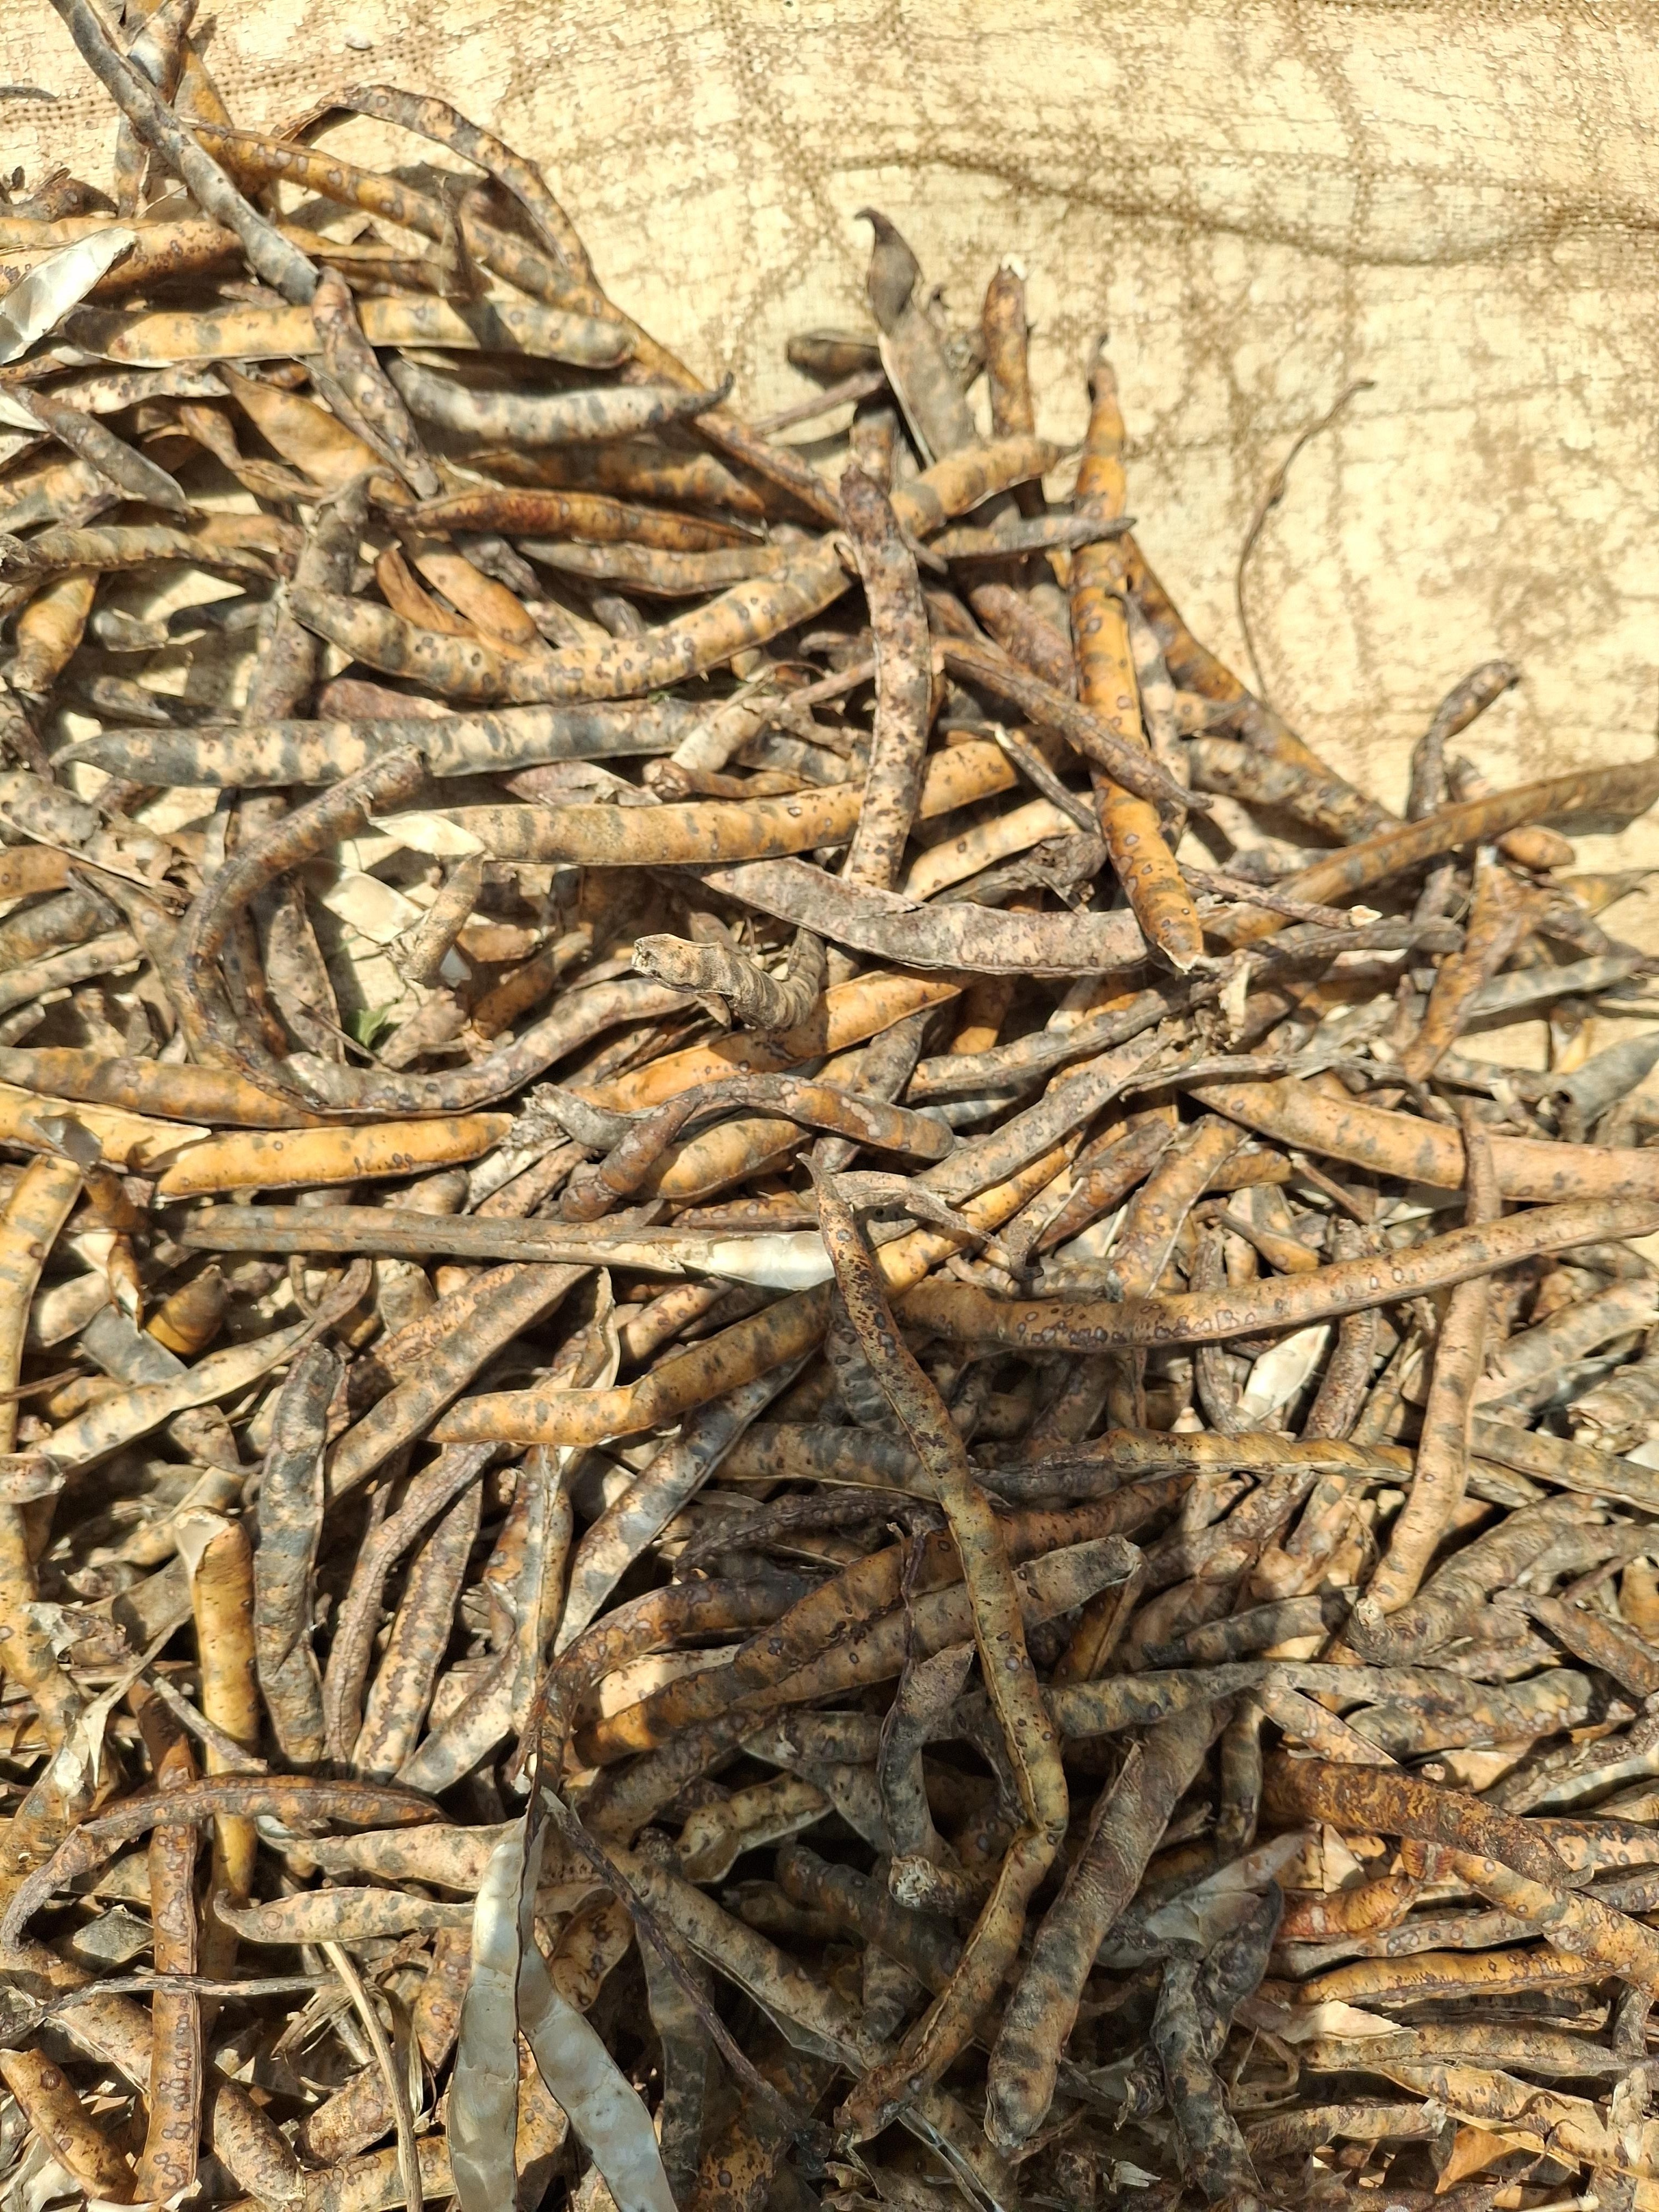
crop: cowpea
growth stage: harvest
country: Nigeria
